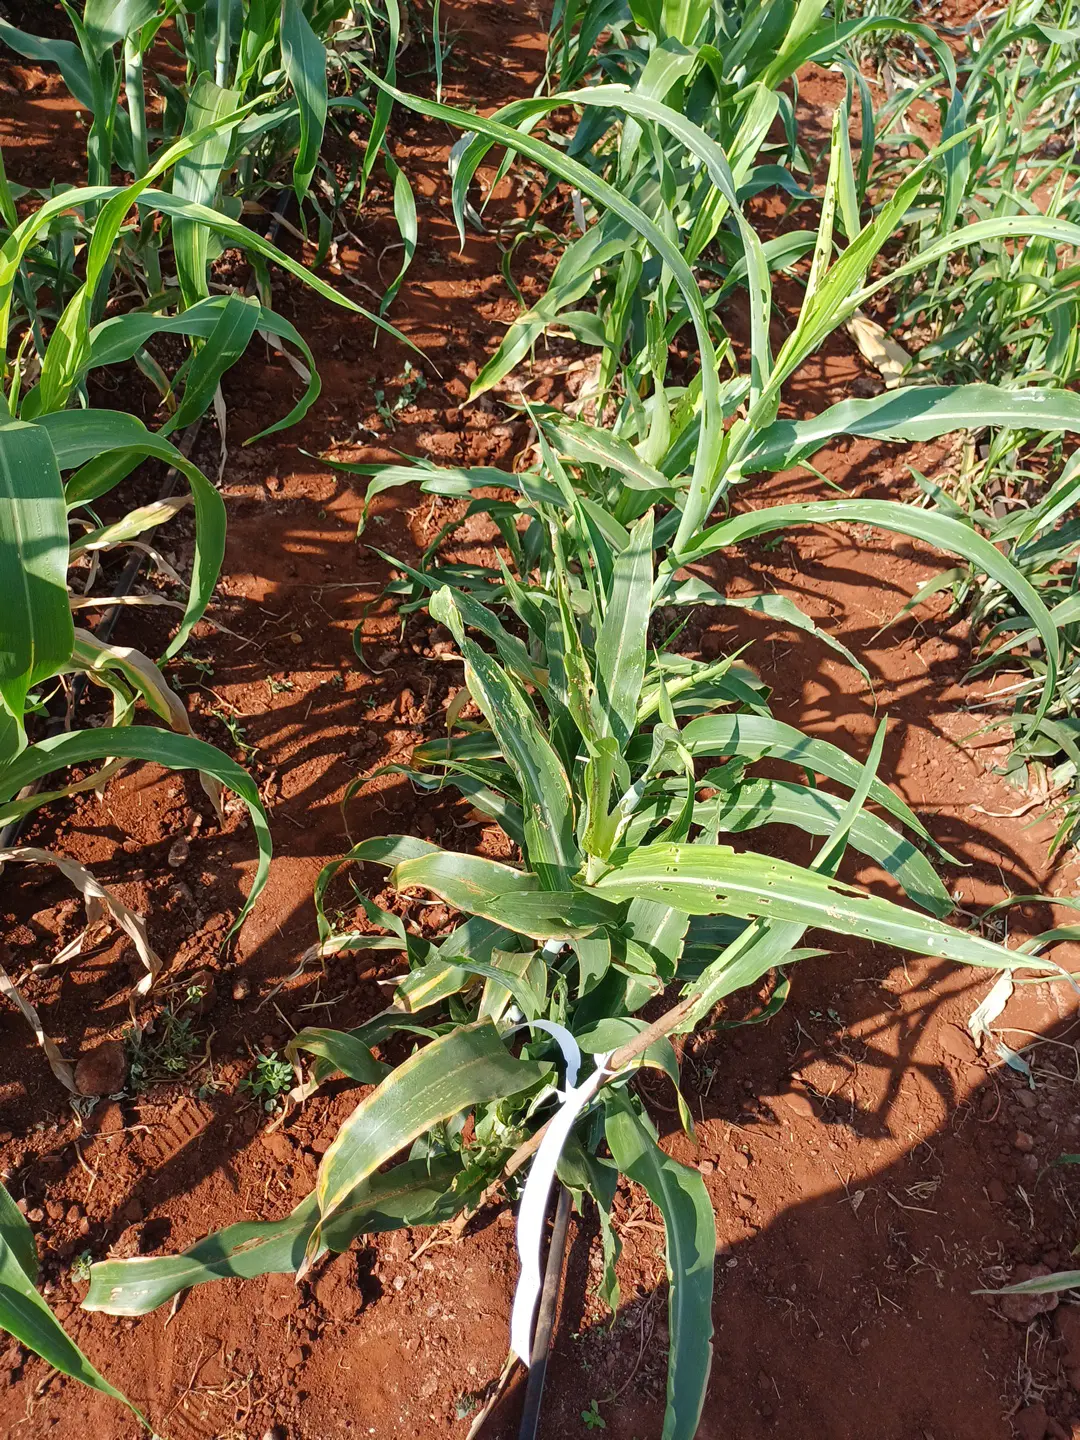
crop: sorghum
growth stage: heading tuber
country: Kenya
